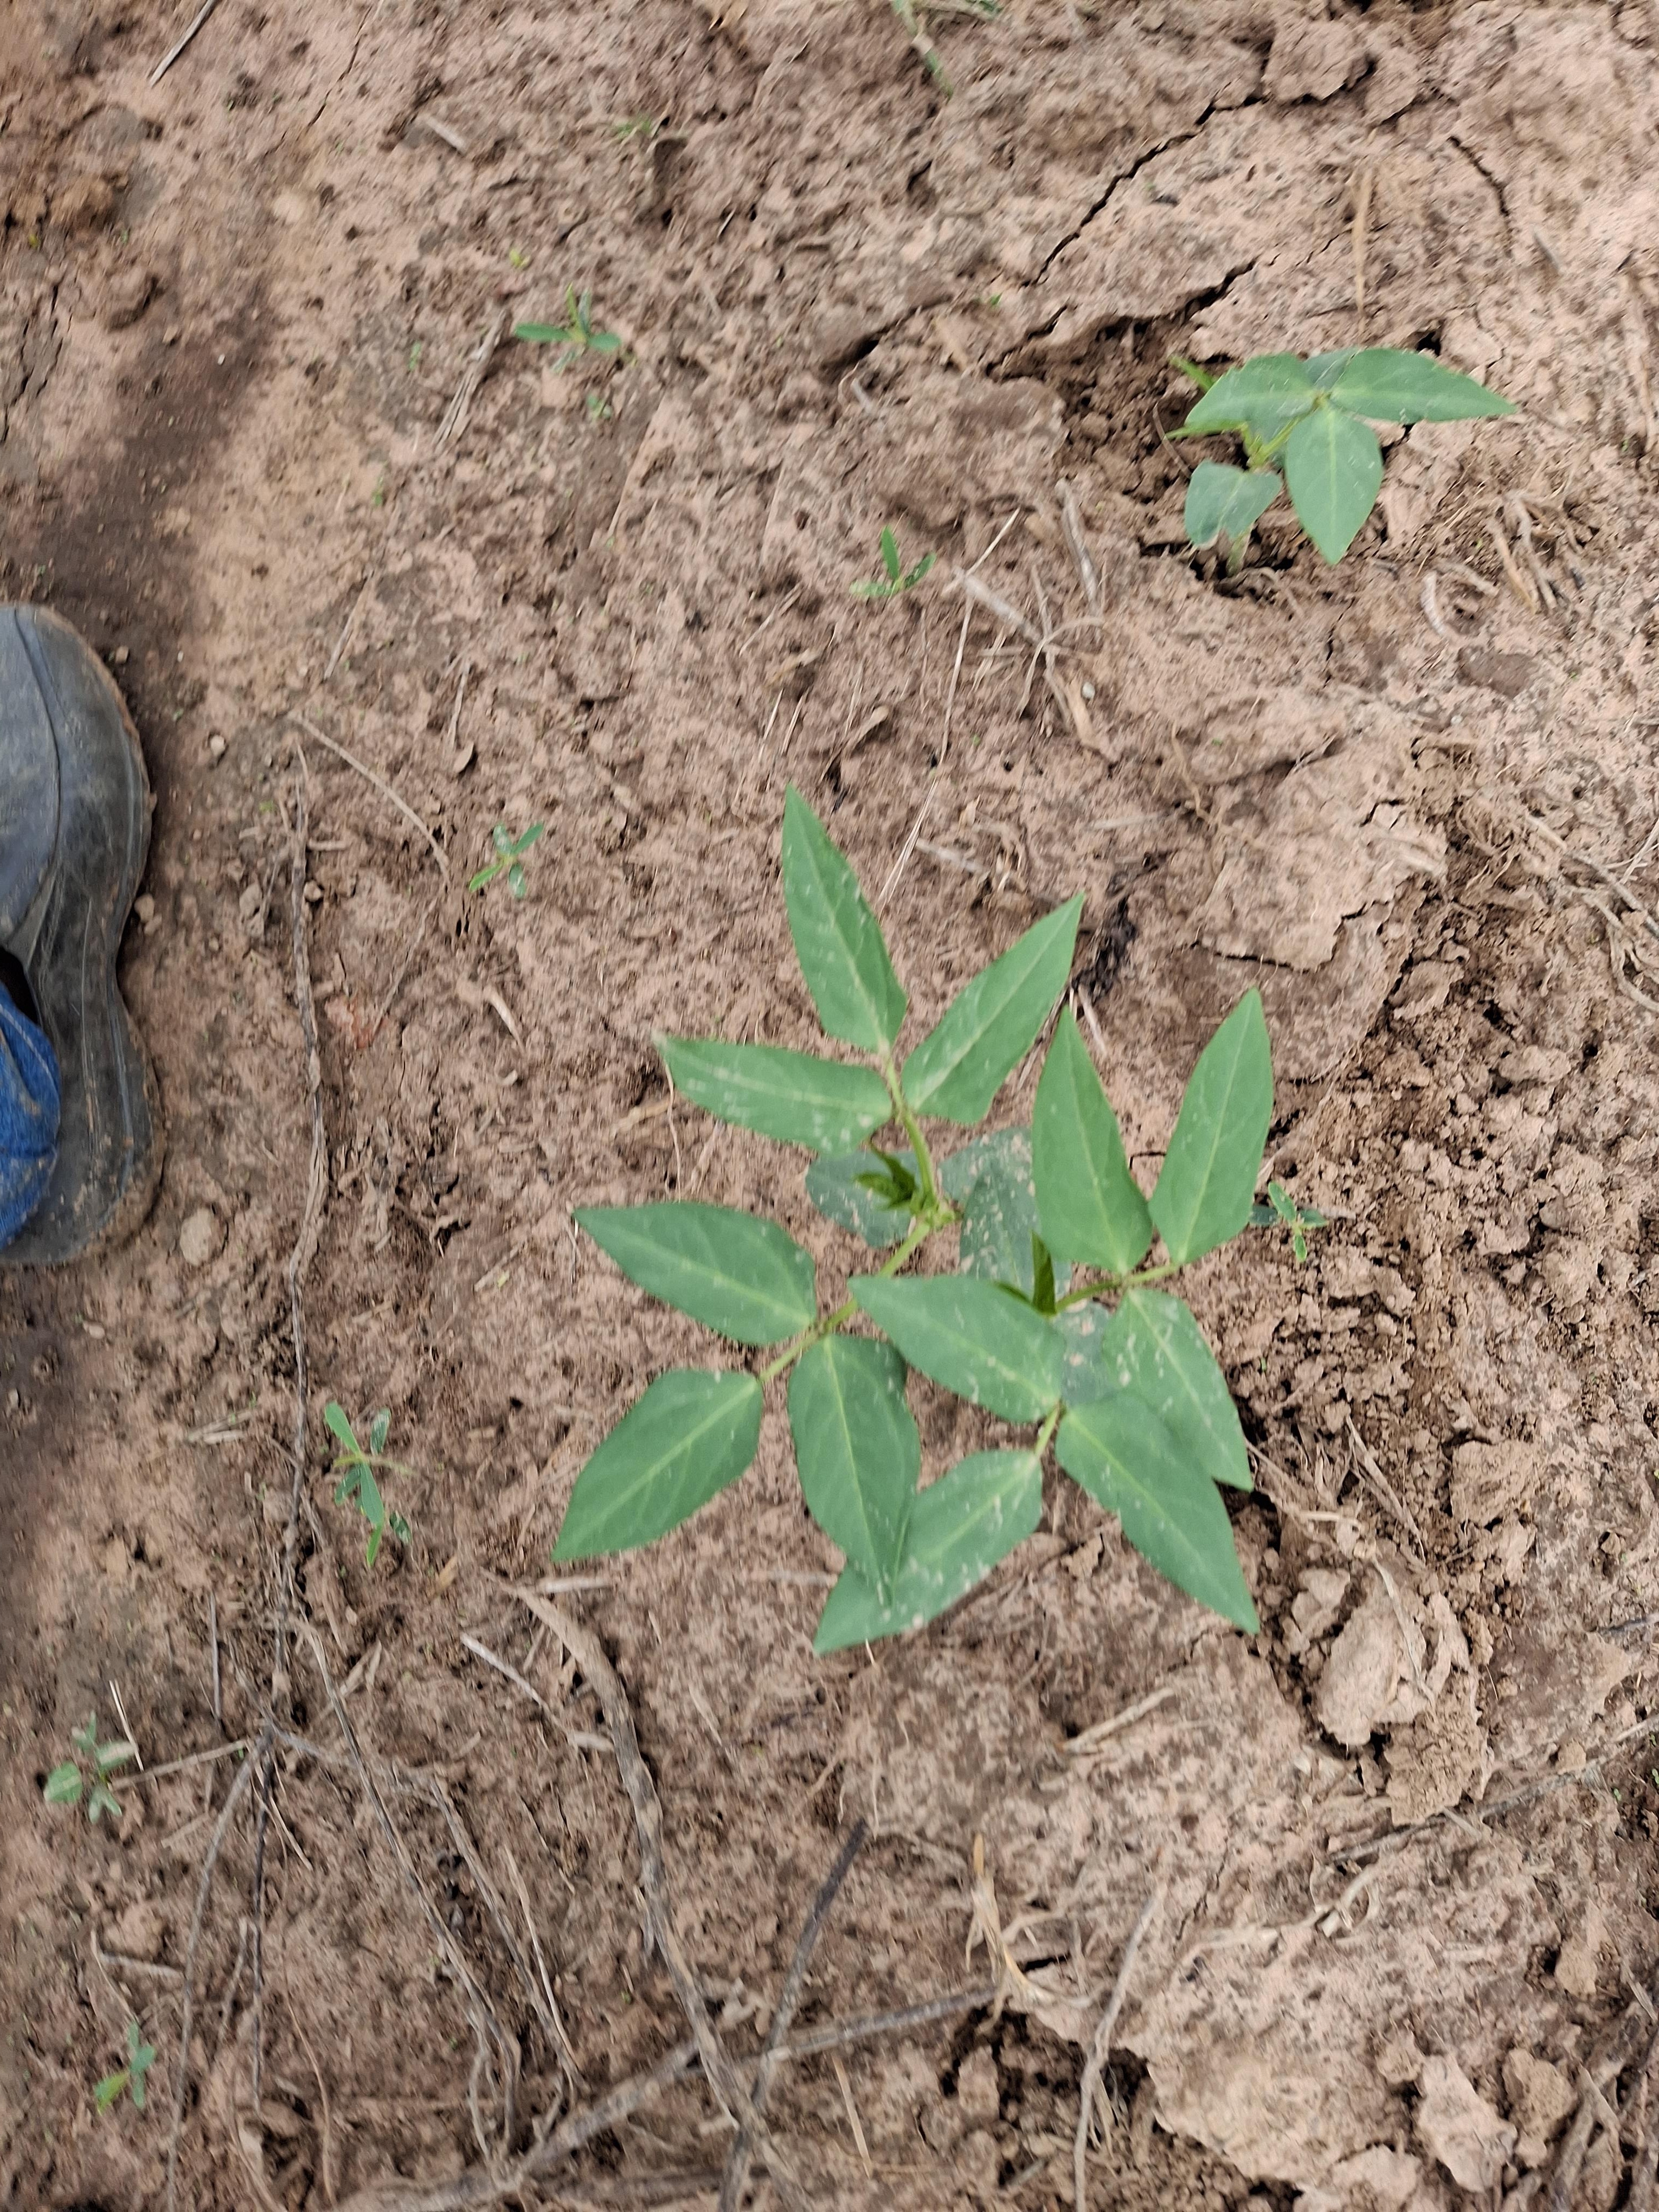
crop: cowpea
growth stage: emergence
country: Nigeria
